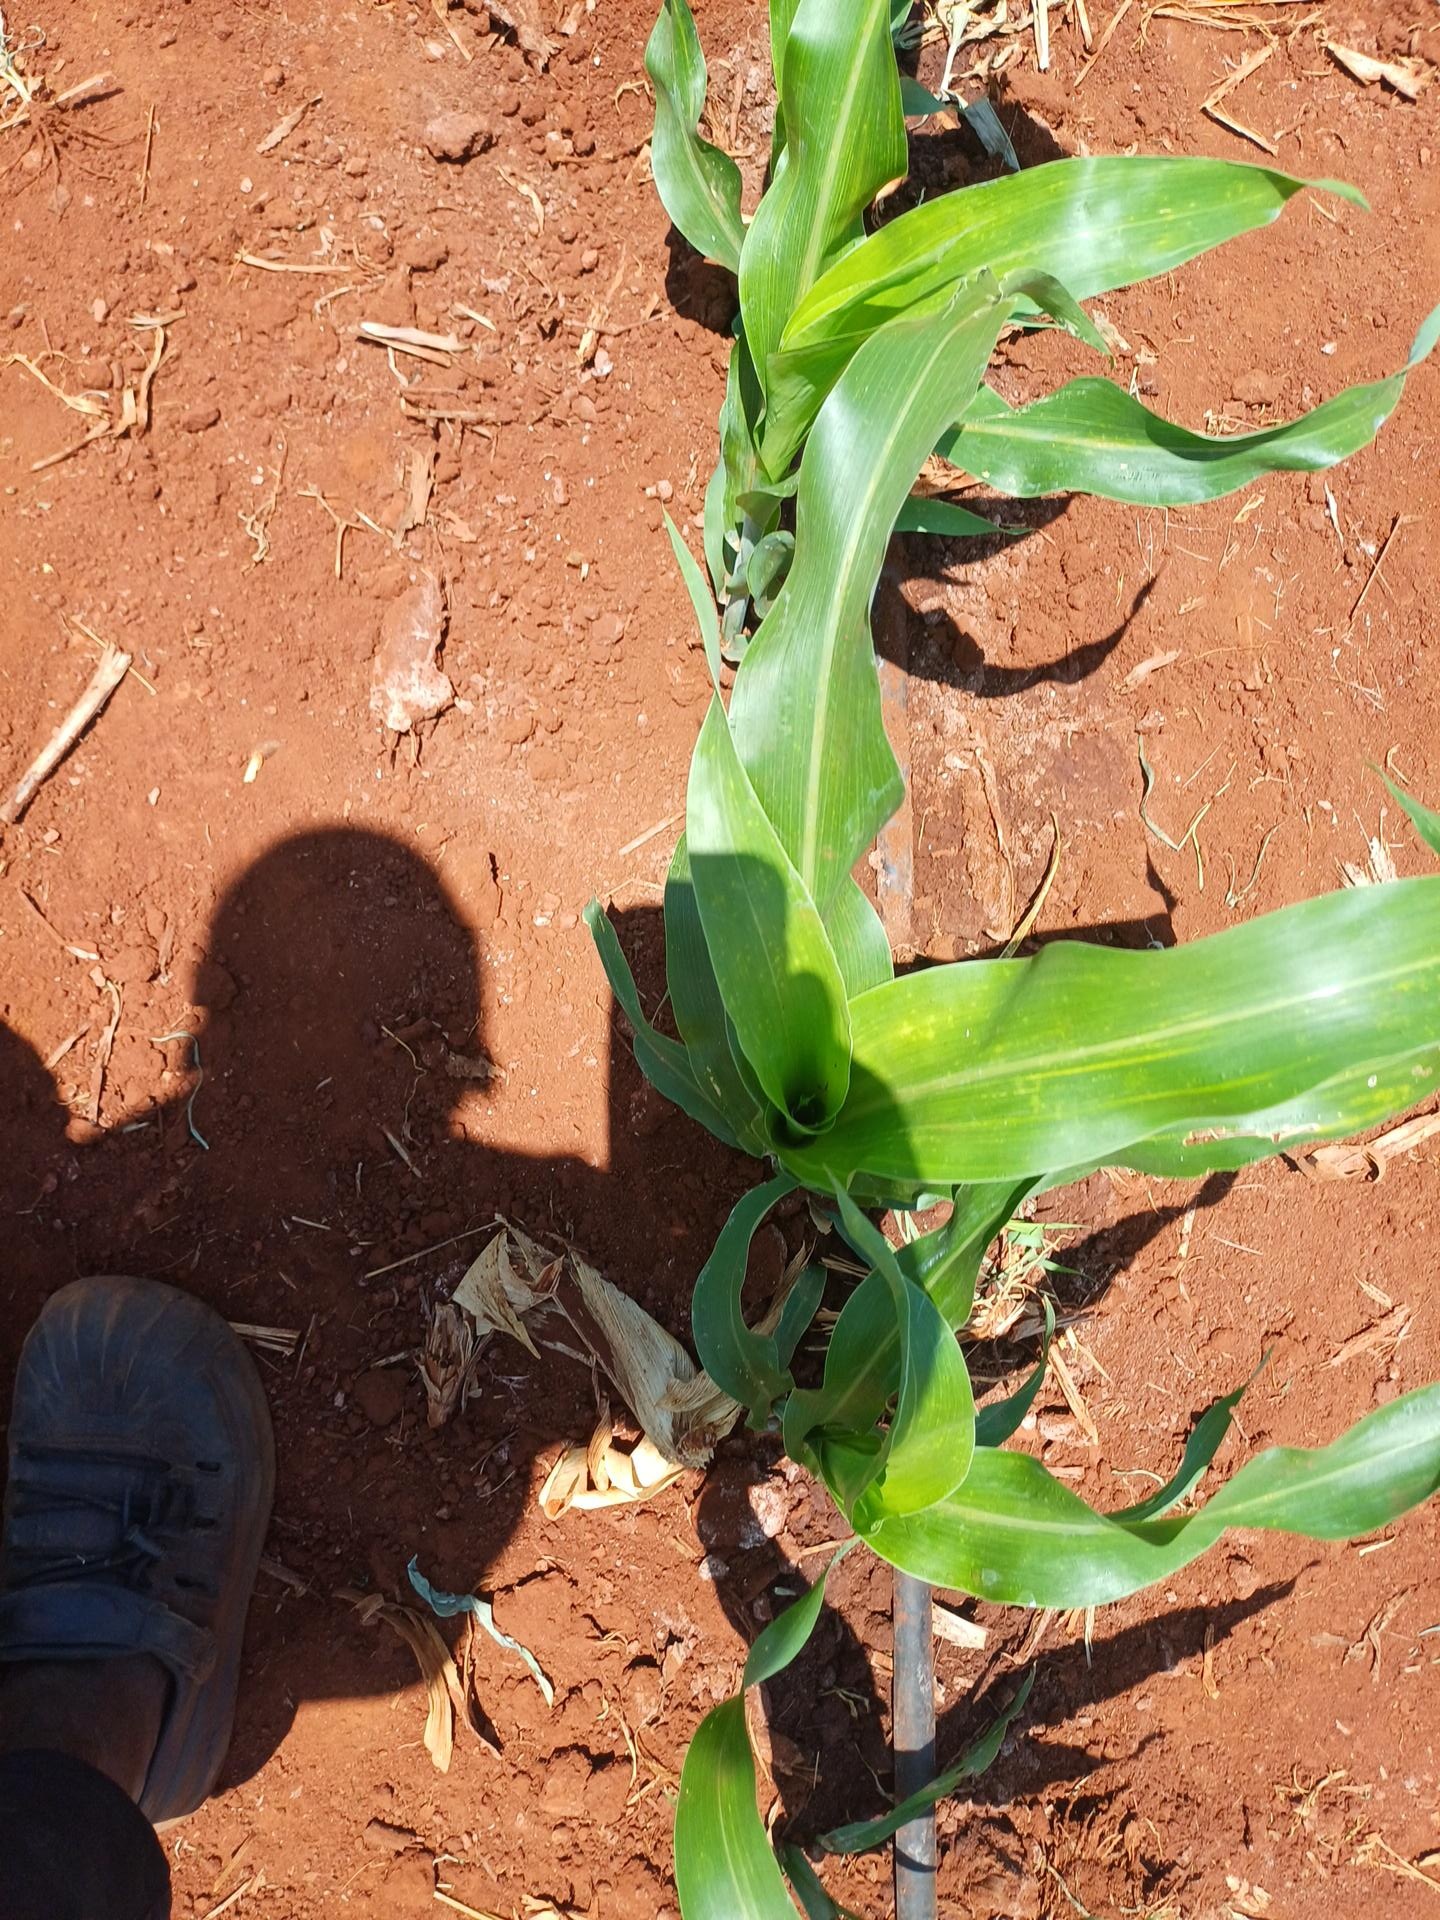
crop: sorghum
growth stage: vegetative
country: Kenya
